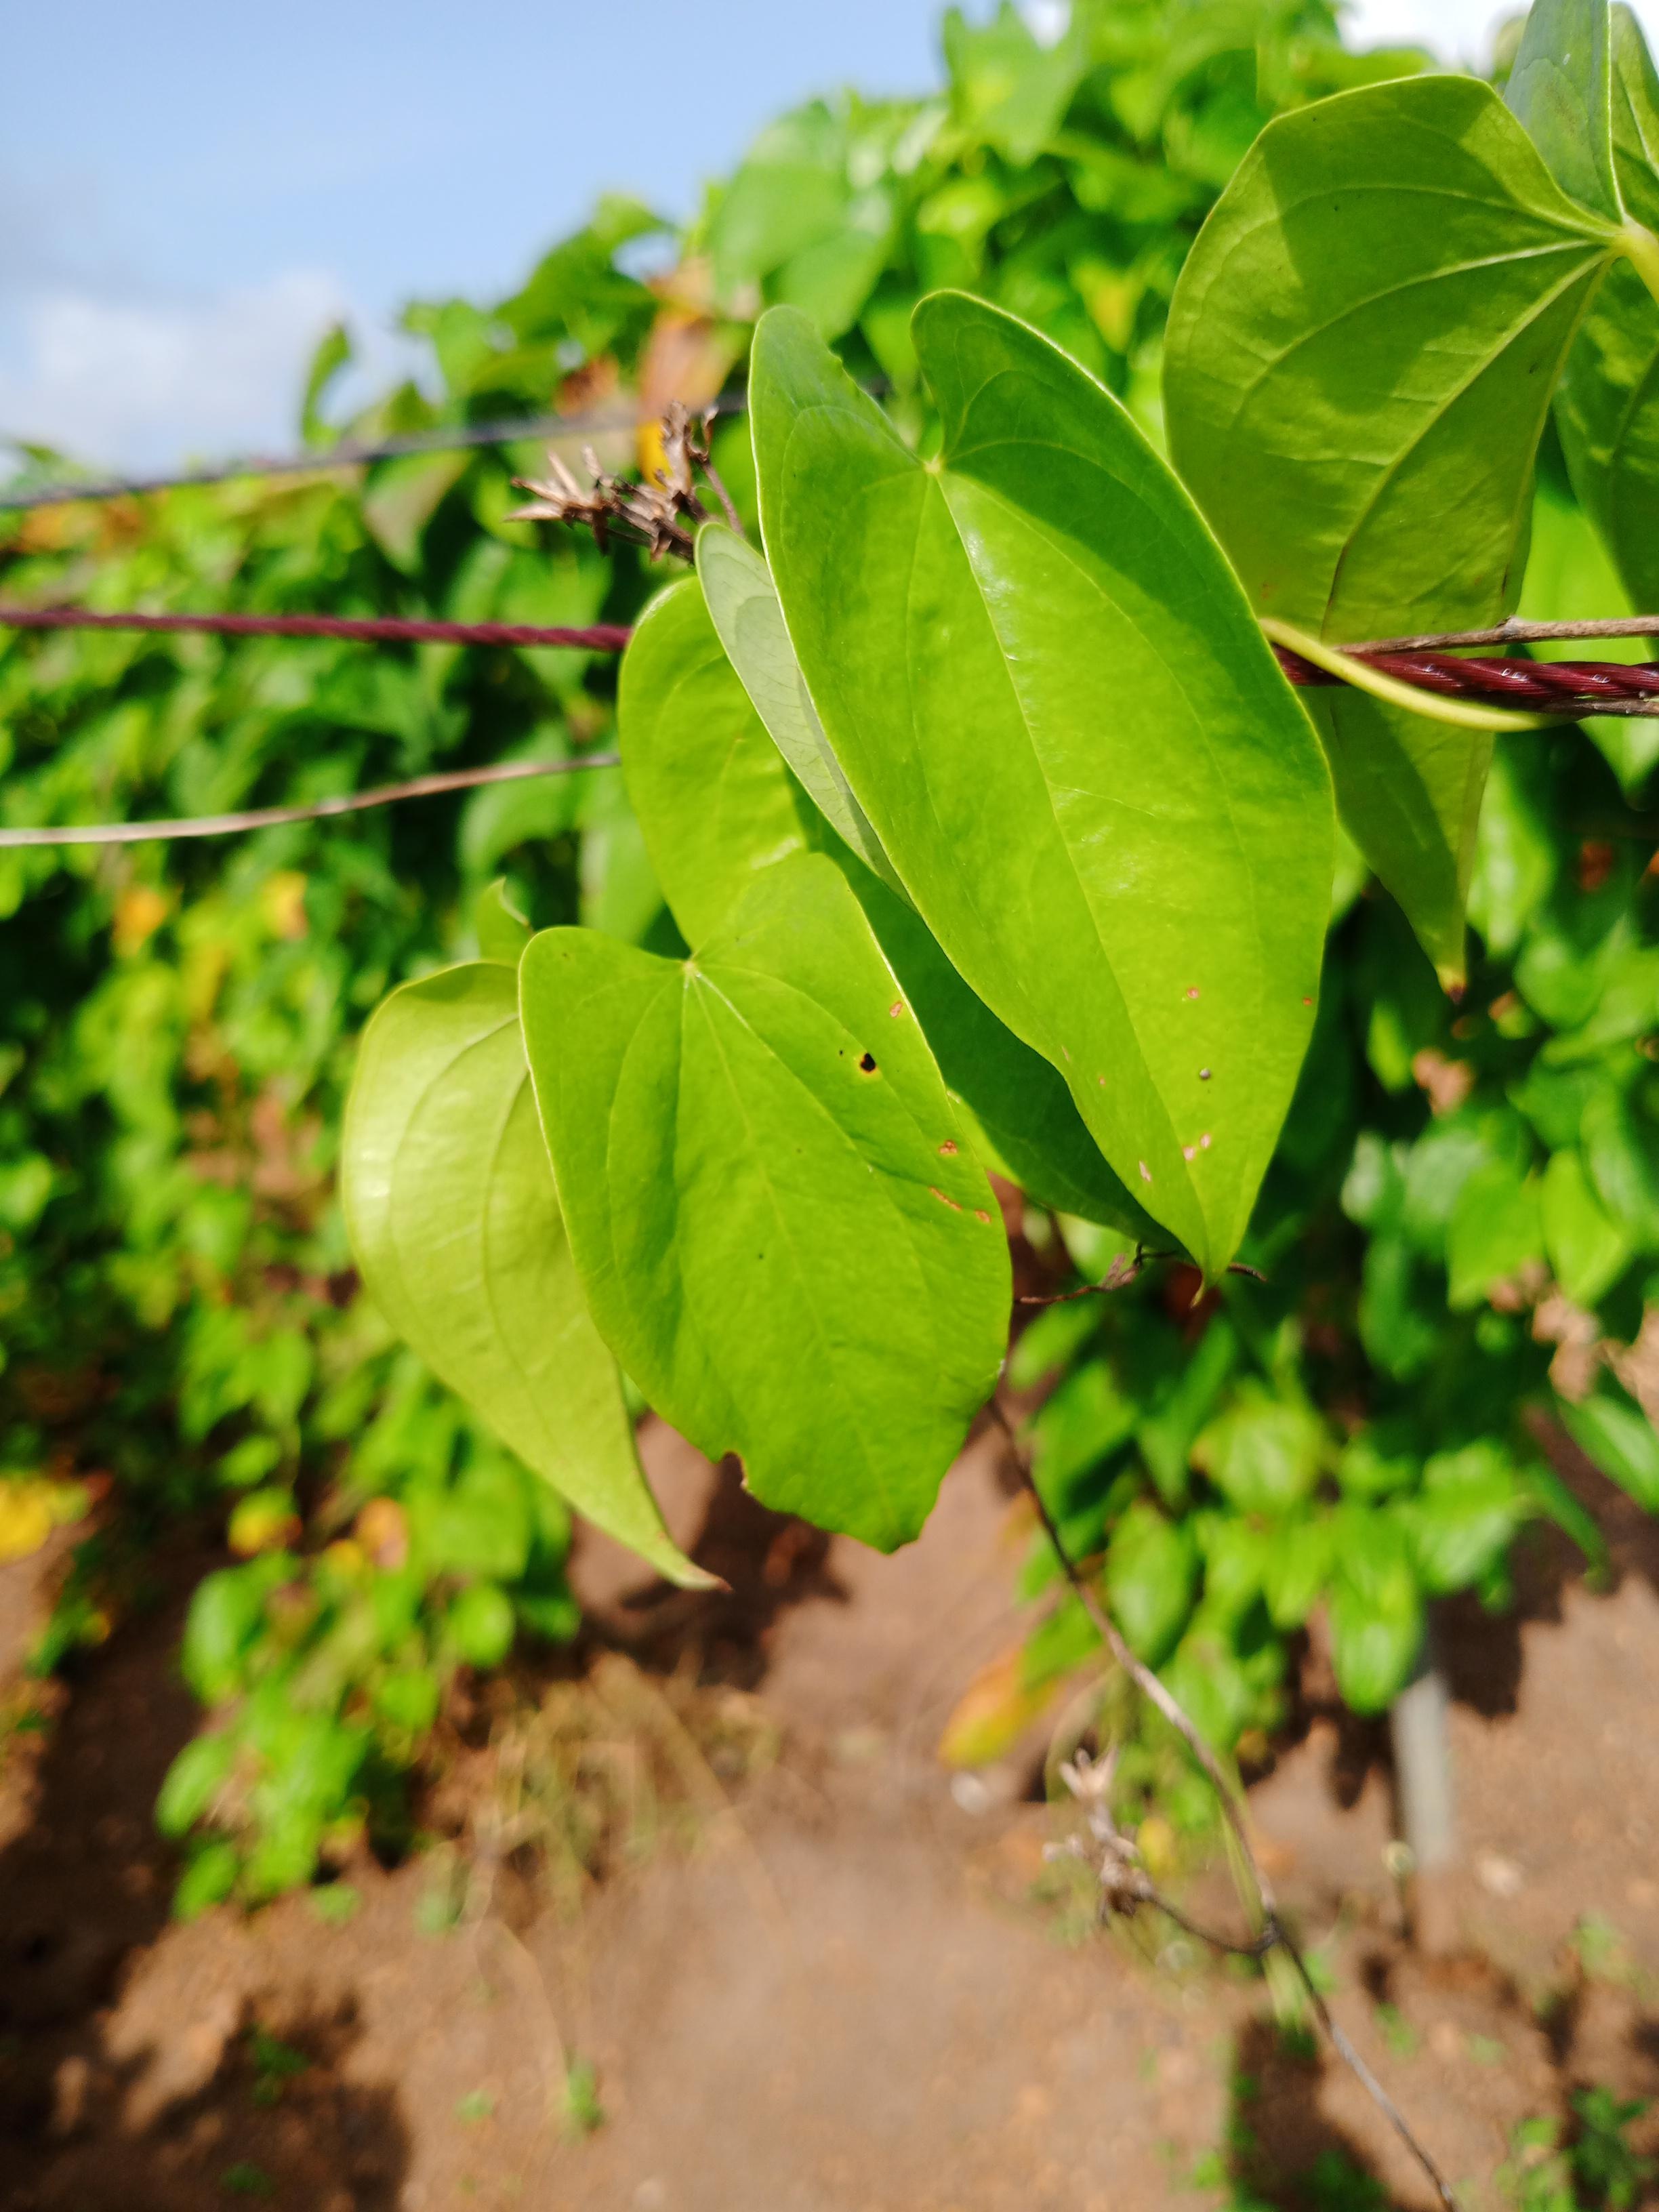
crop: yam
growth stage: vegetative
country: Nigeria
